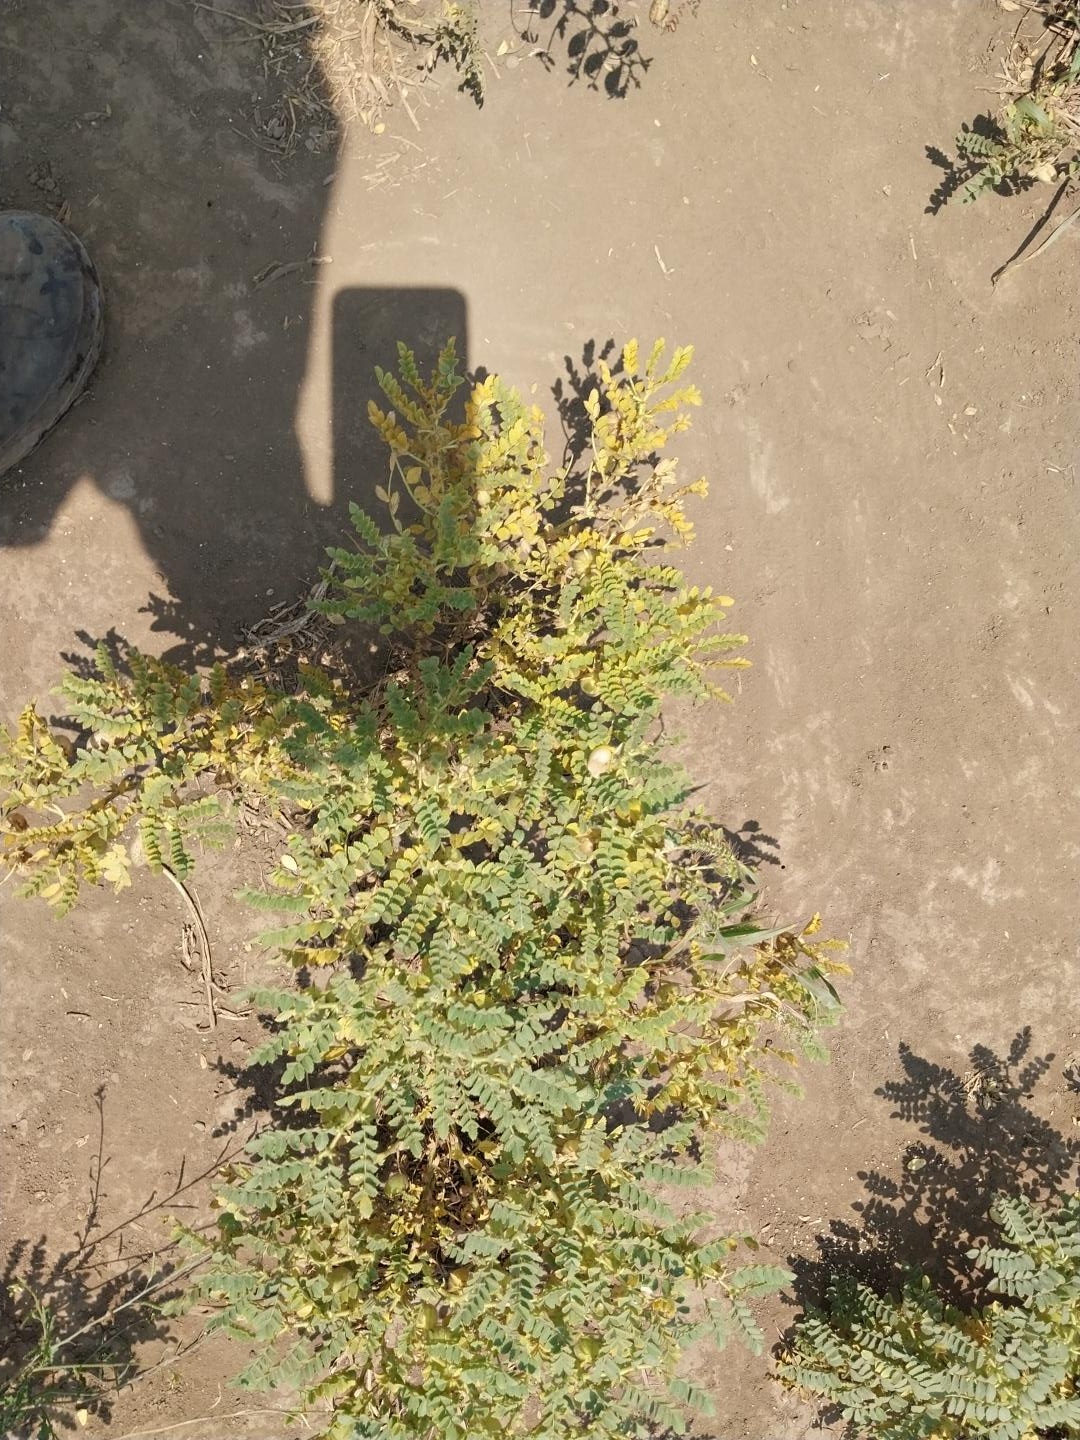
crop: chickpea
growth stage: development pod
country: Tanzania
